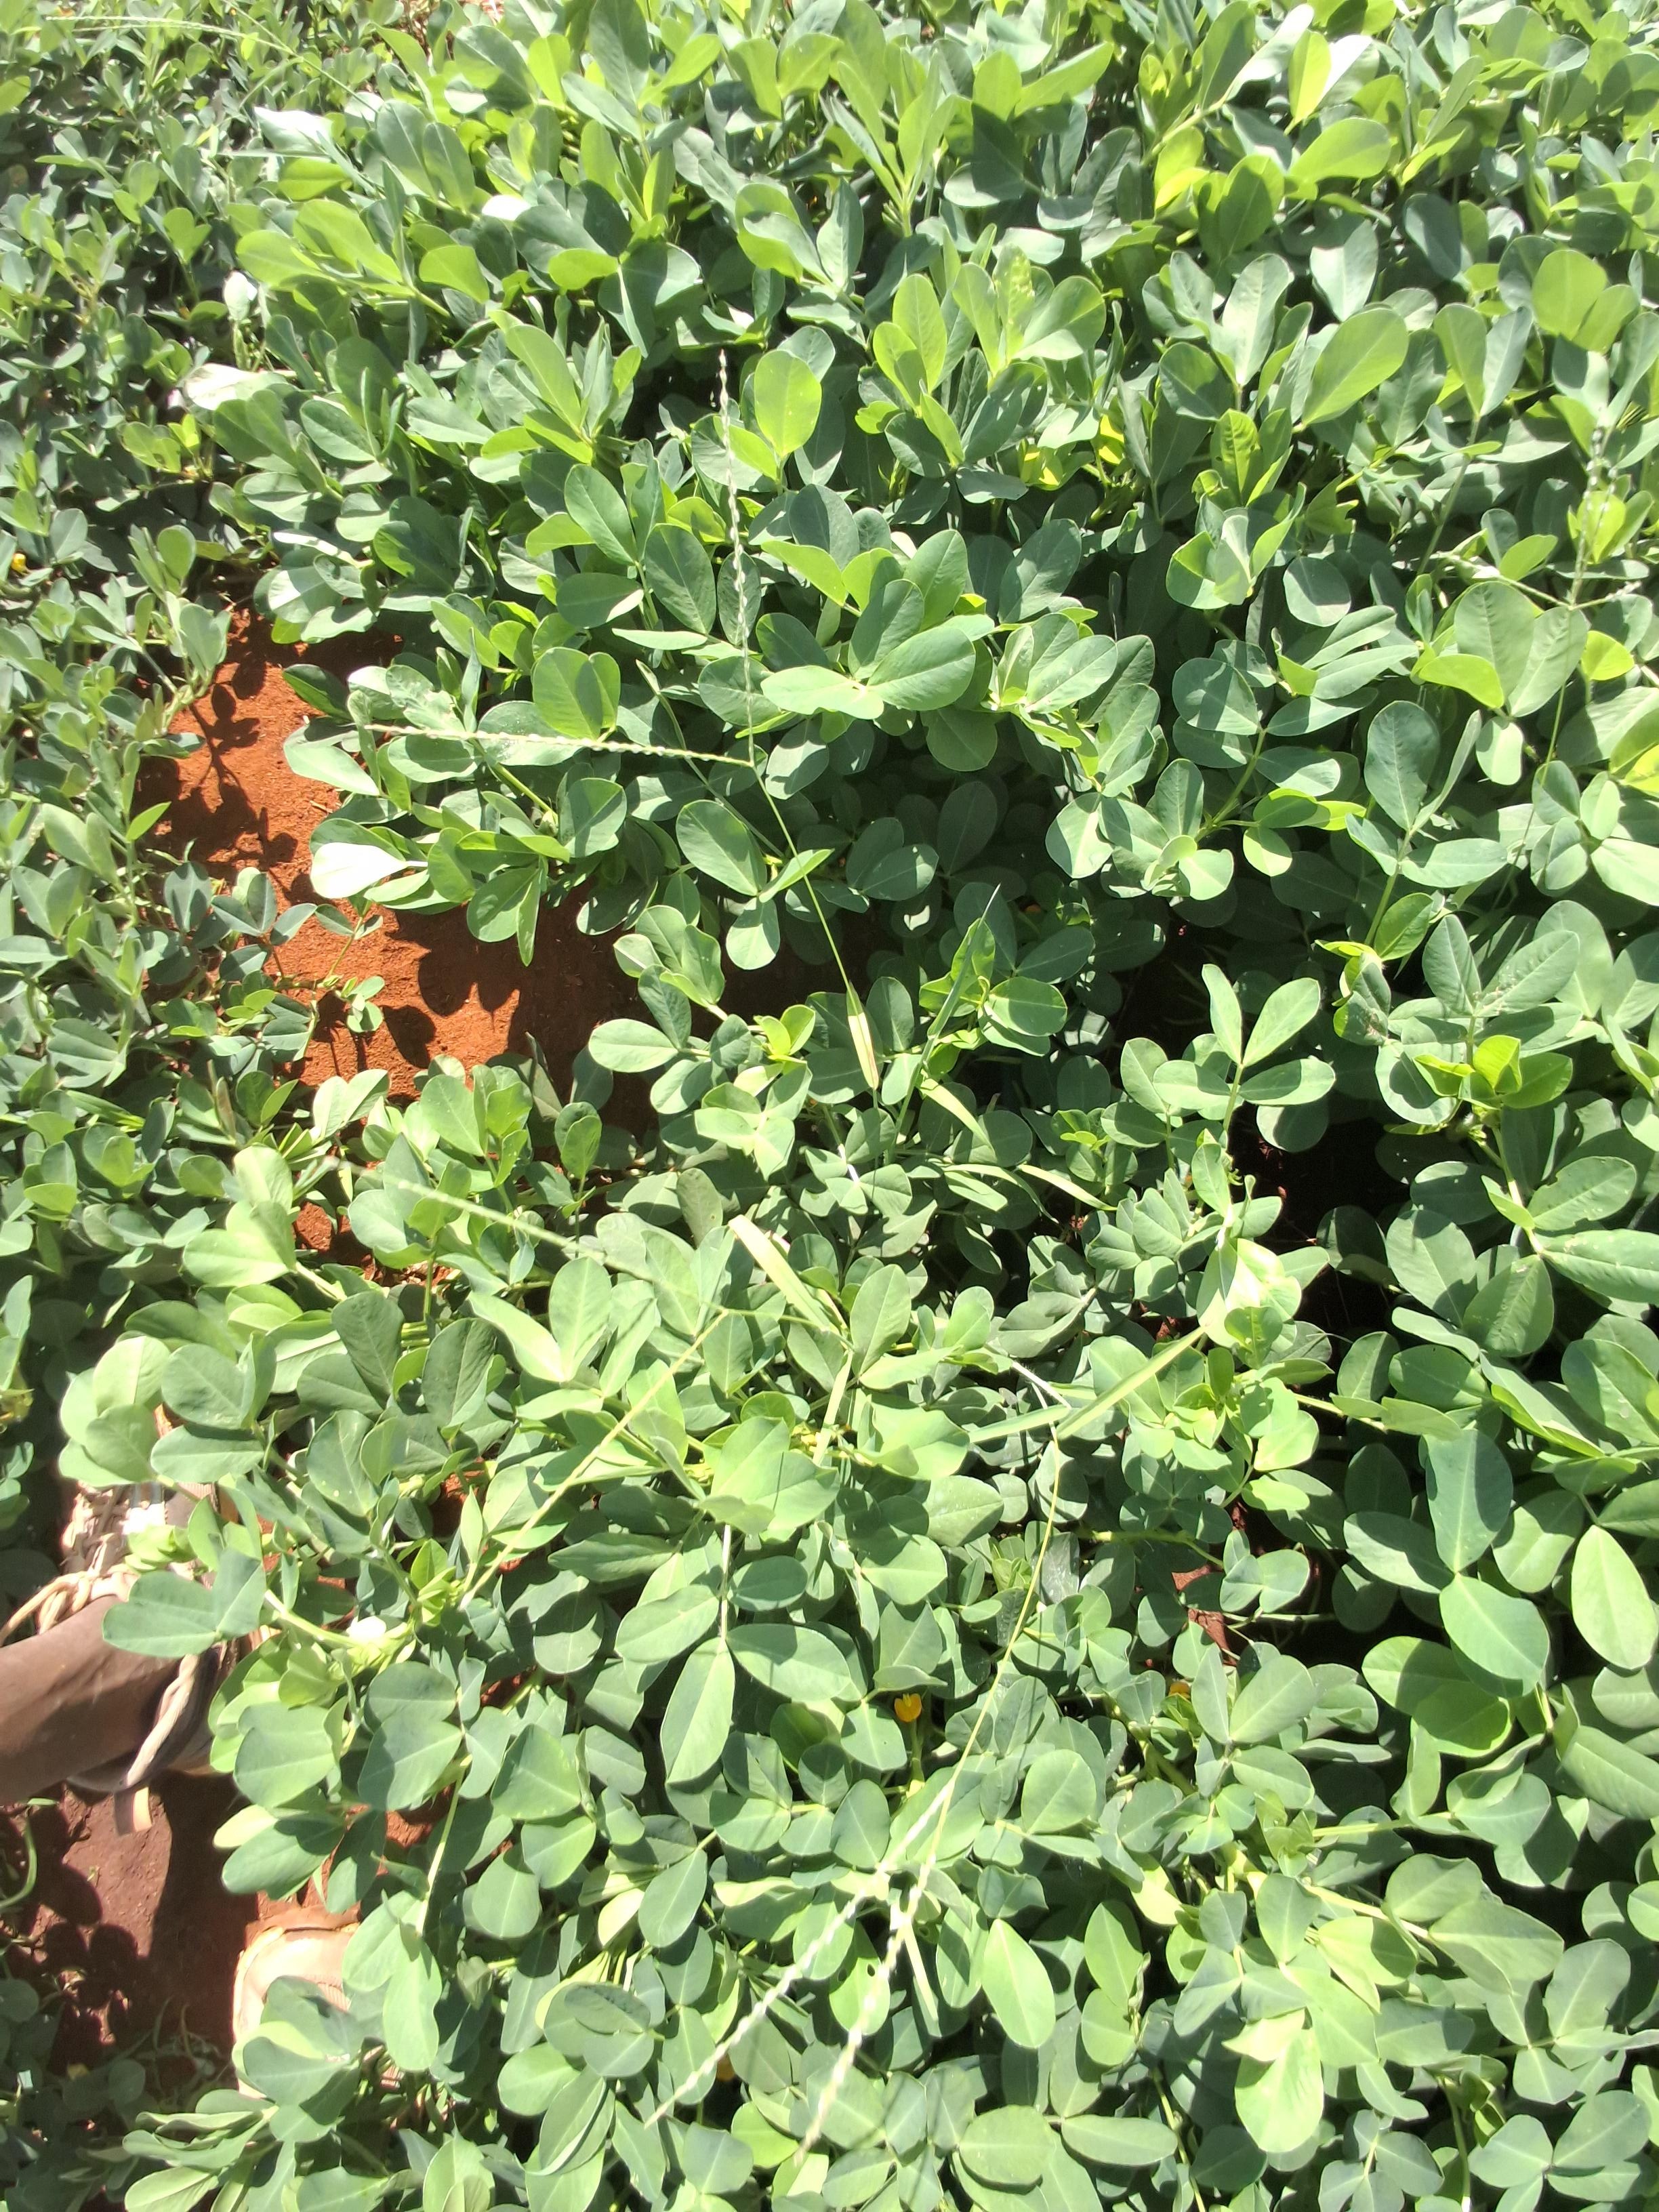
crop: groundnut
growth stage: pegging
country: Kenya
